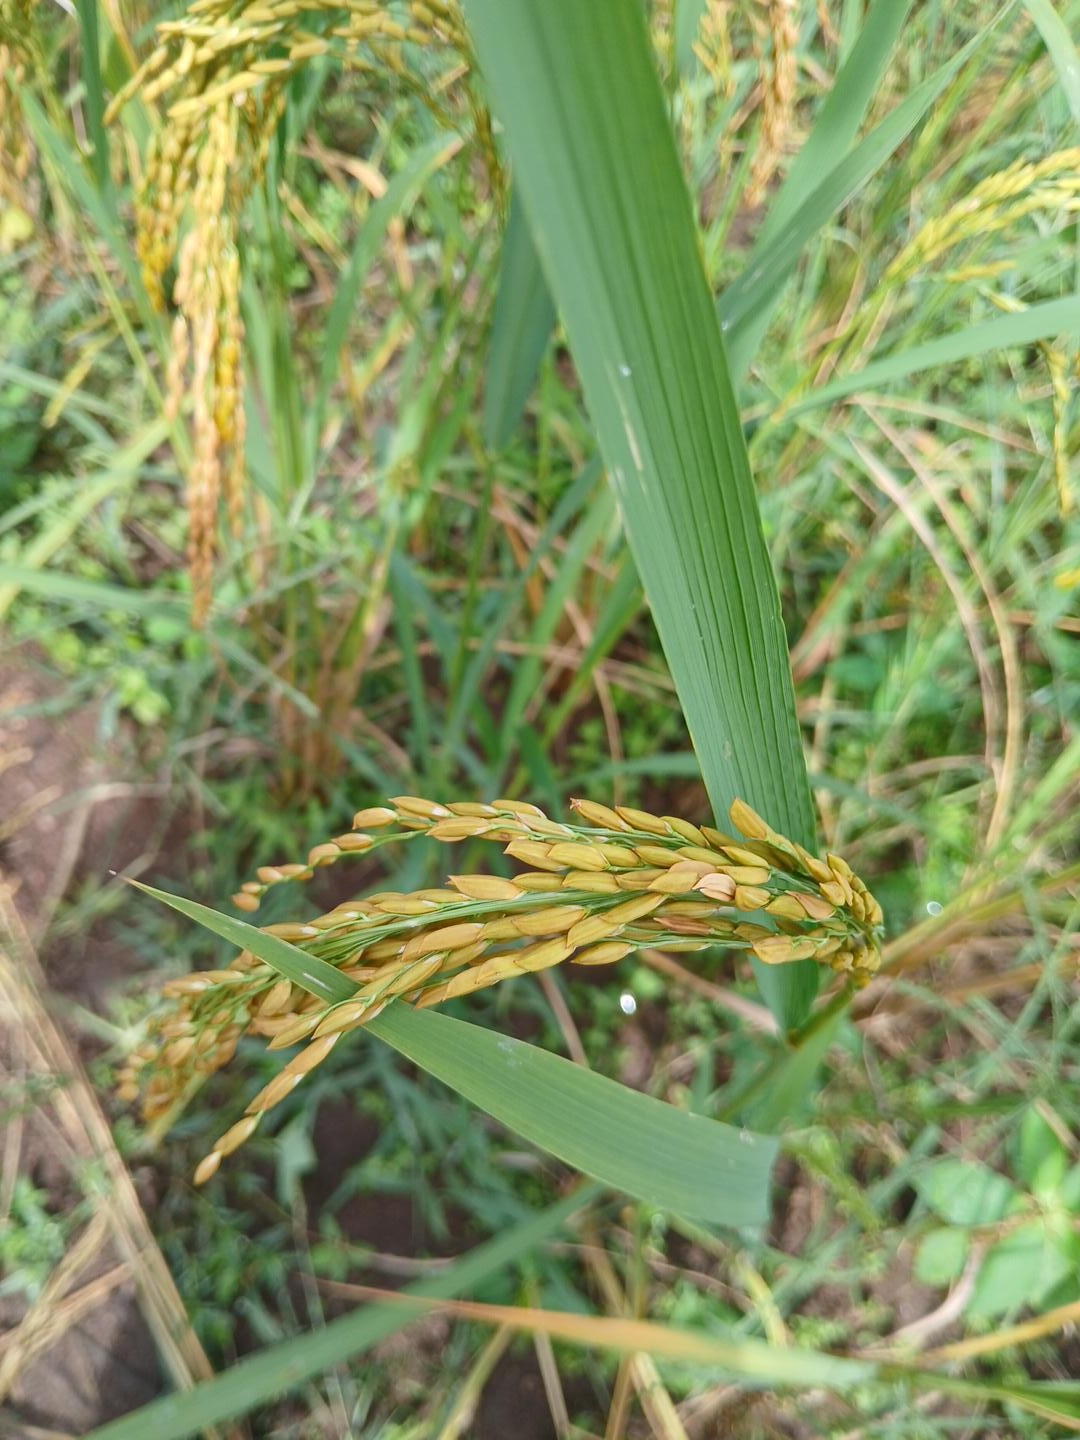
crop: rice
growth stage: ripening
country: Côte d'Ivoire
